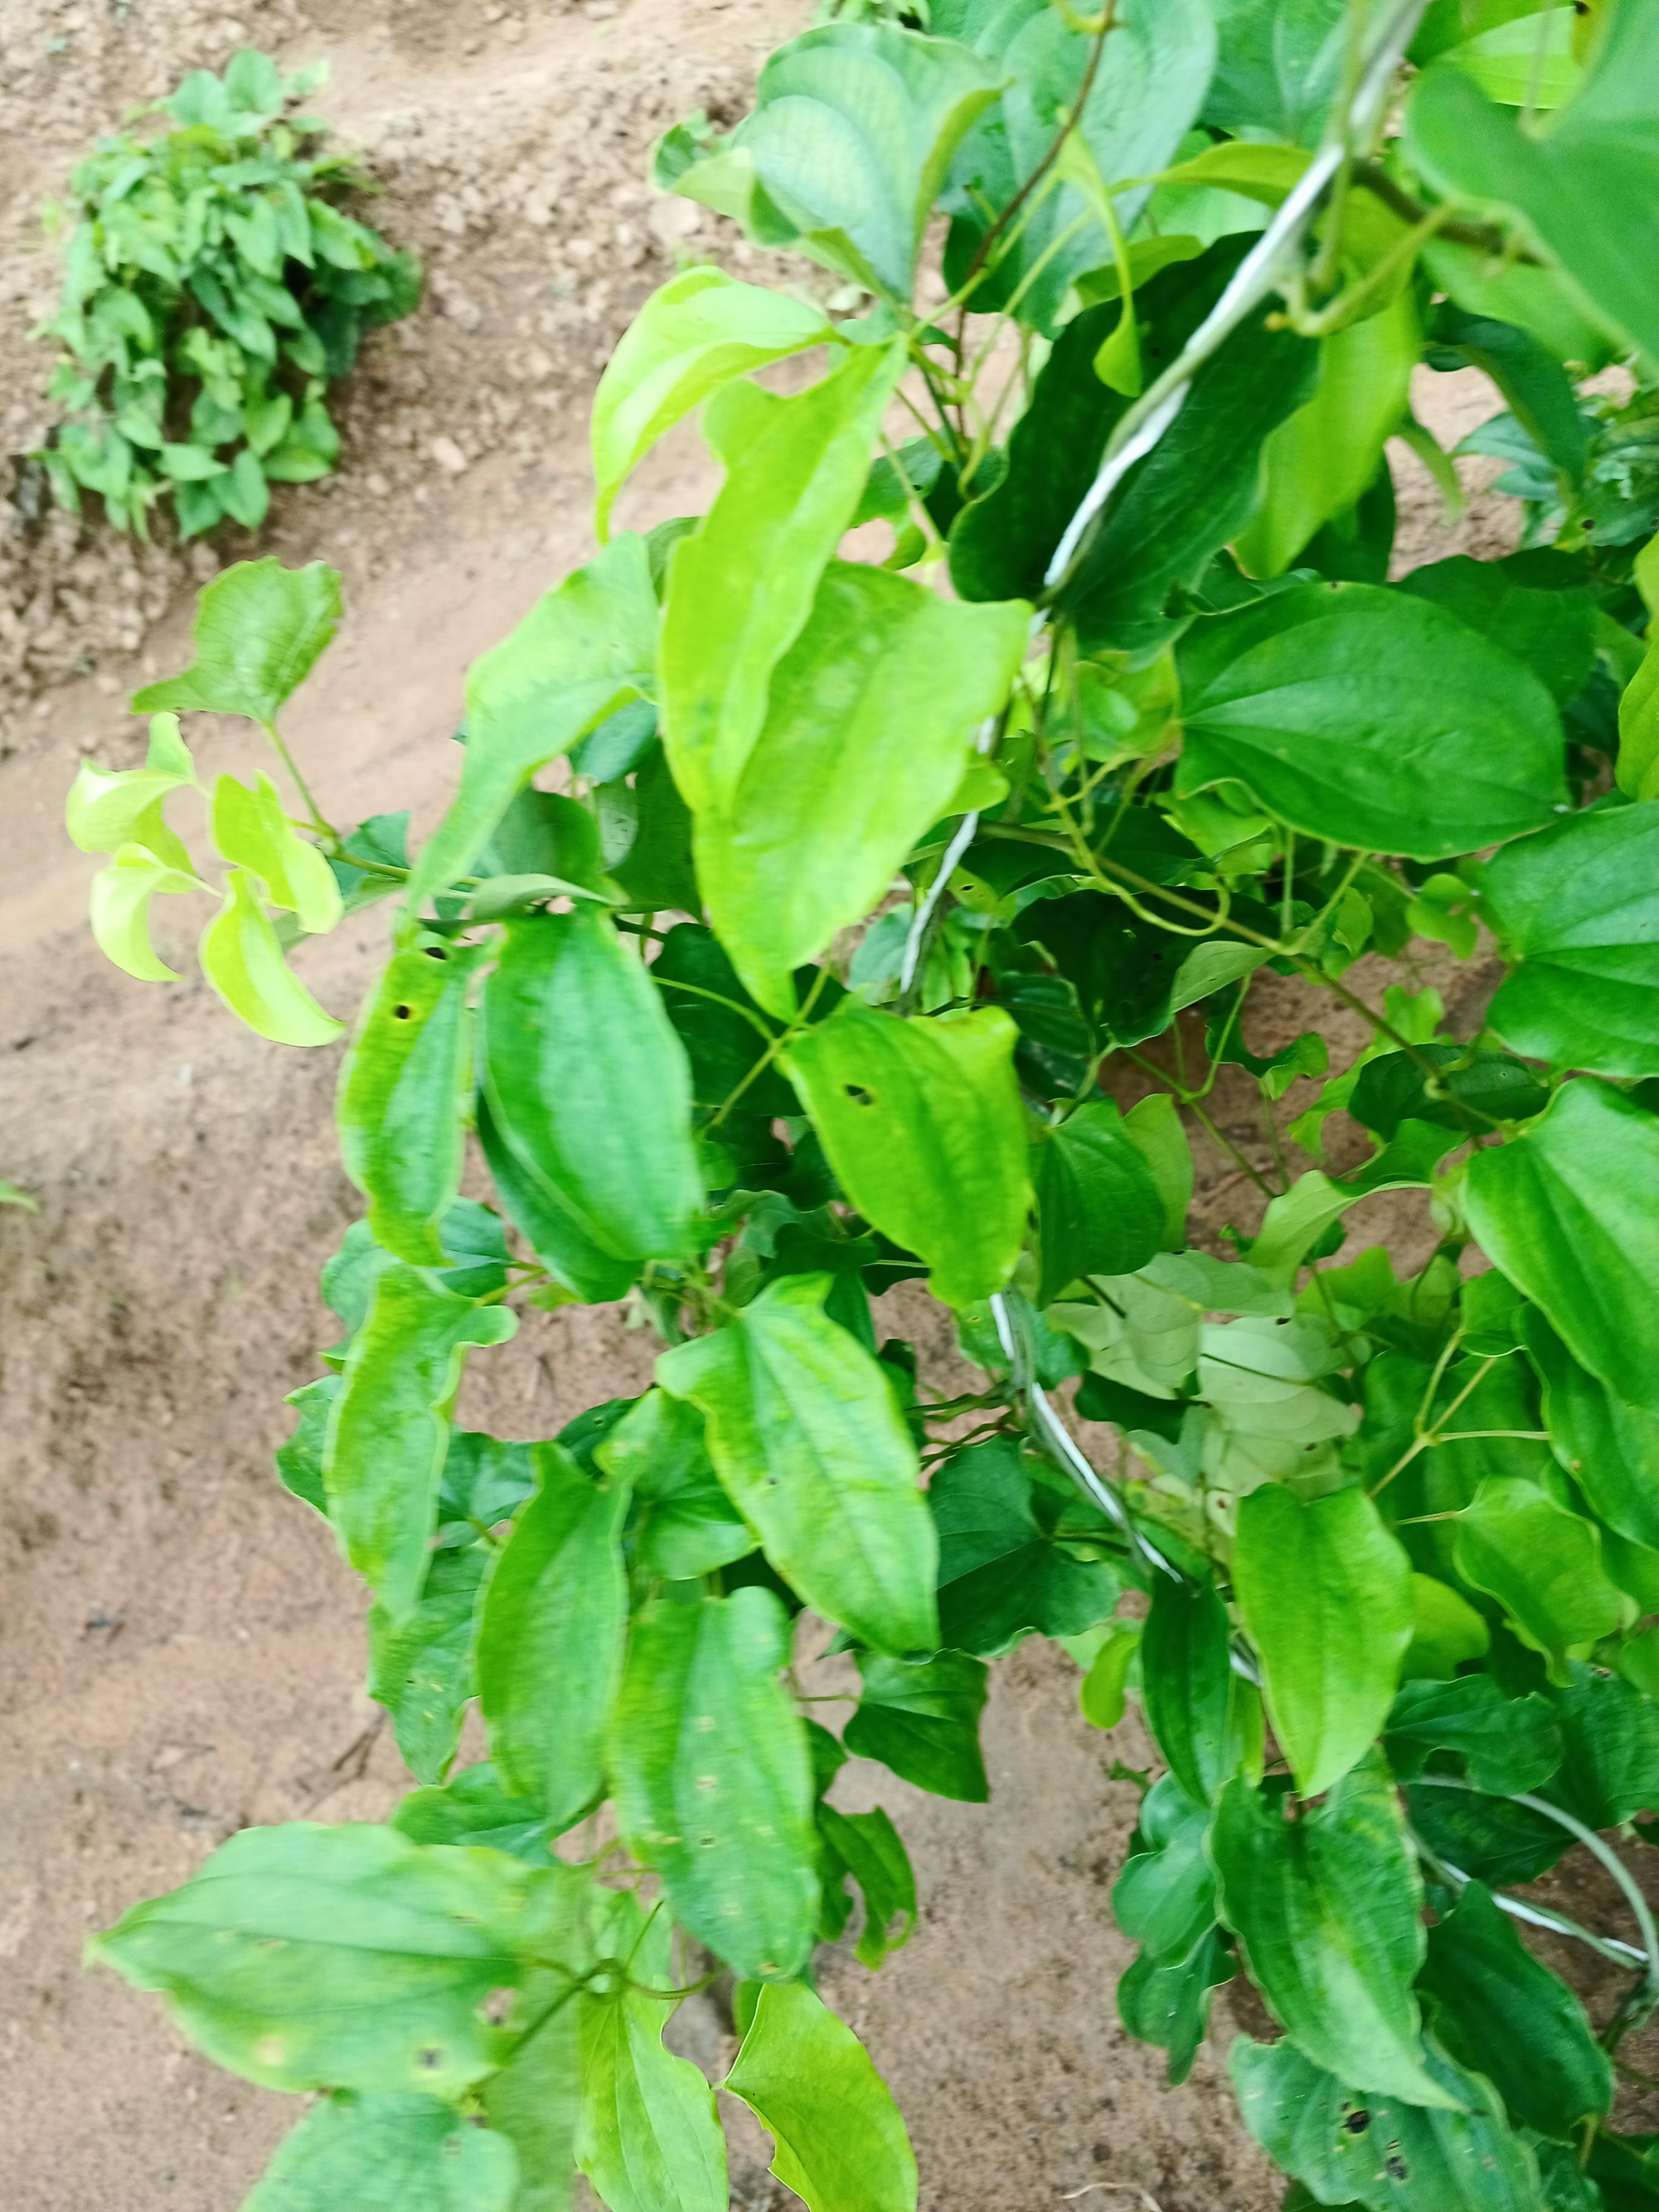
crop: yam
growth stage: vegetative
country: Nigeria
